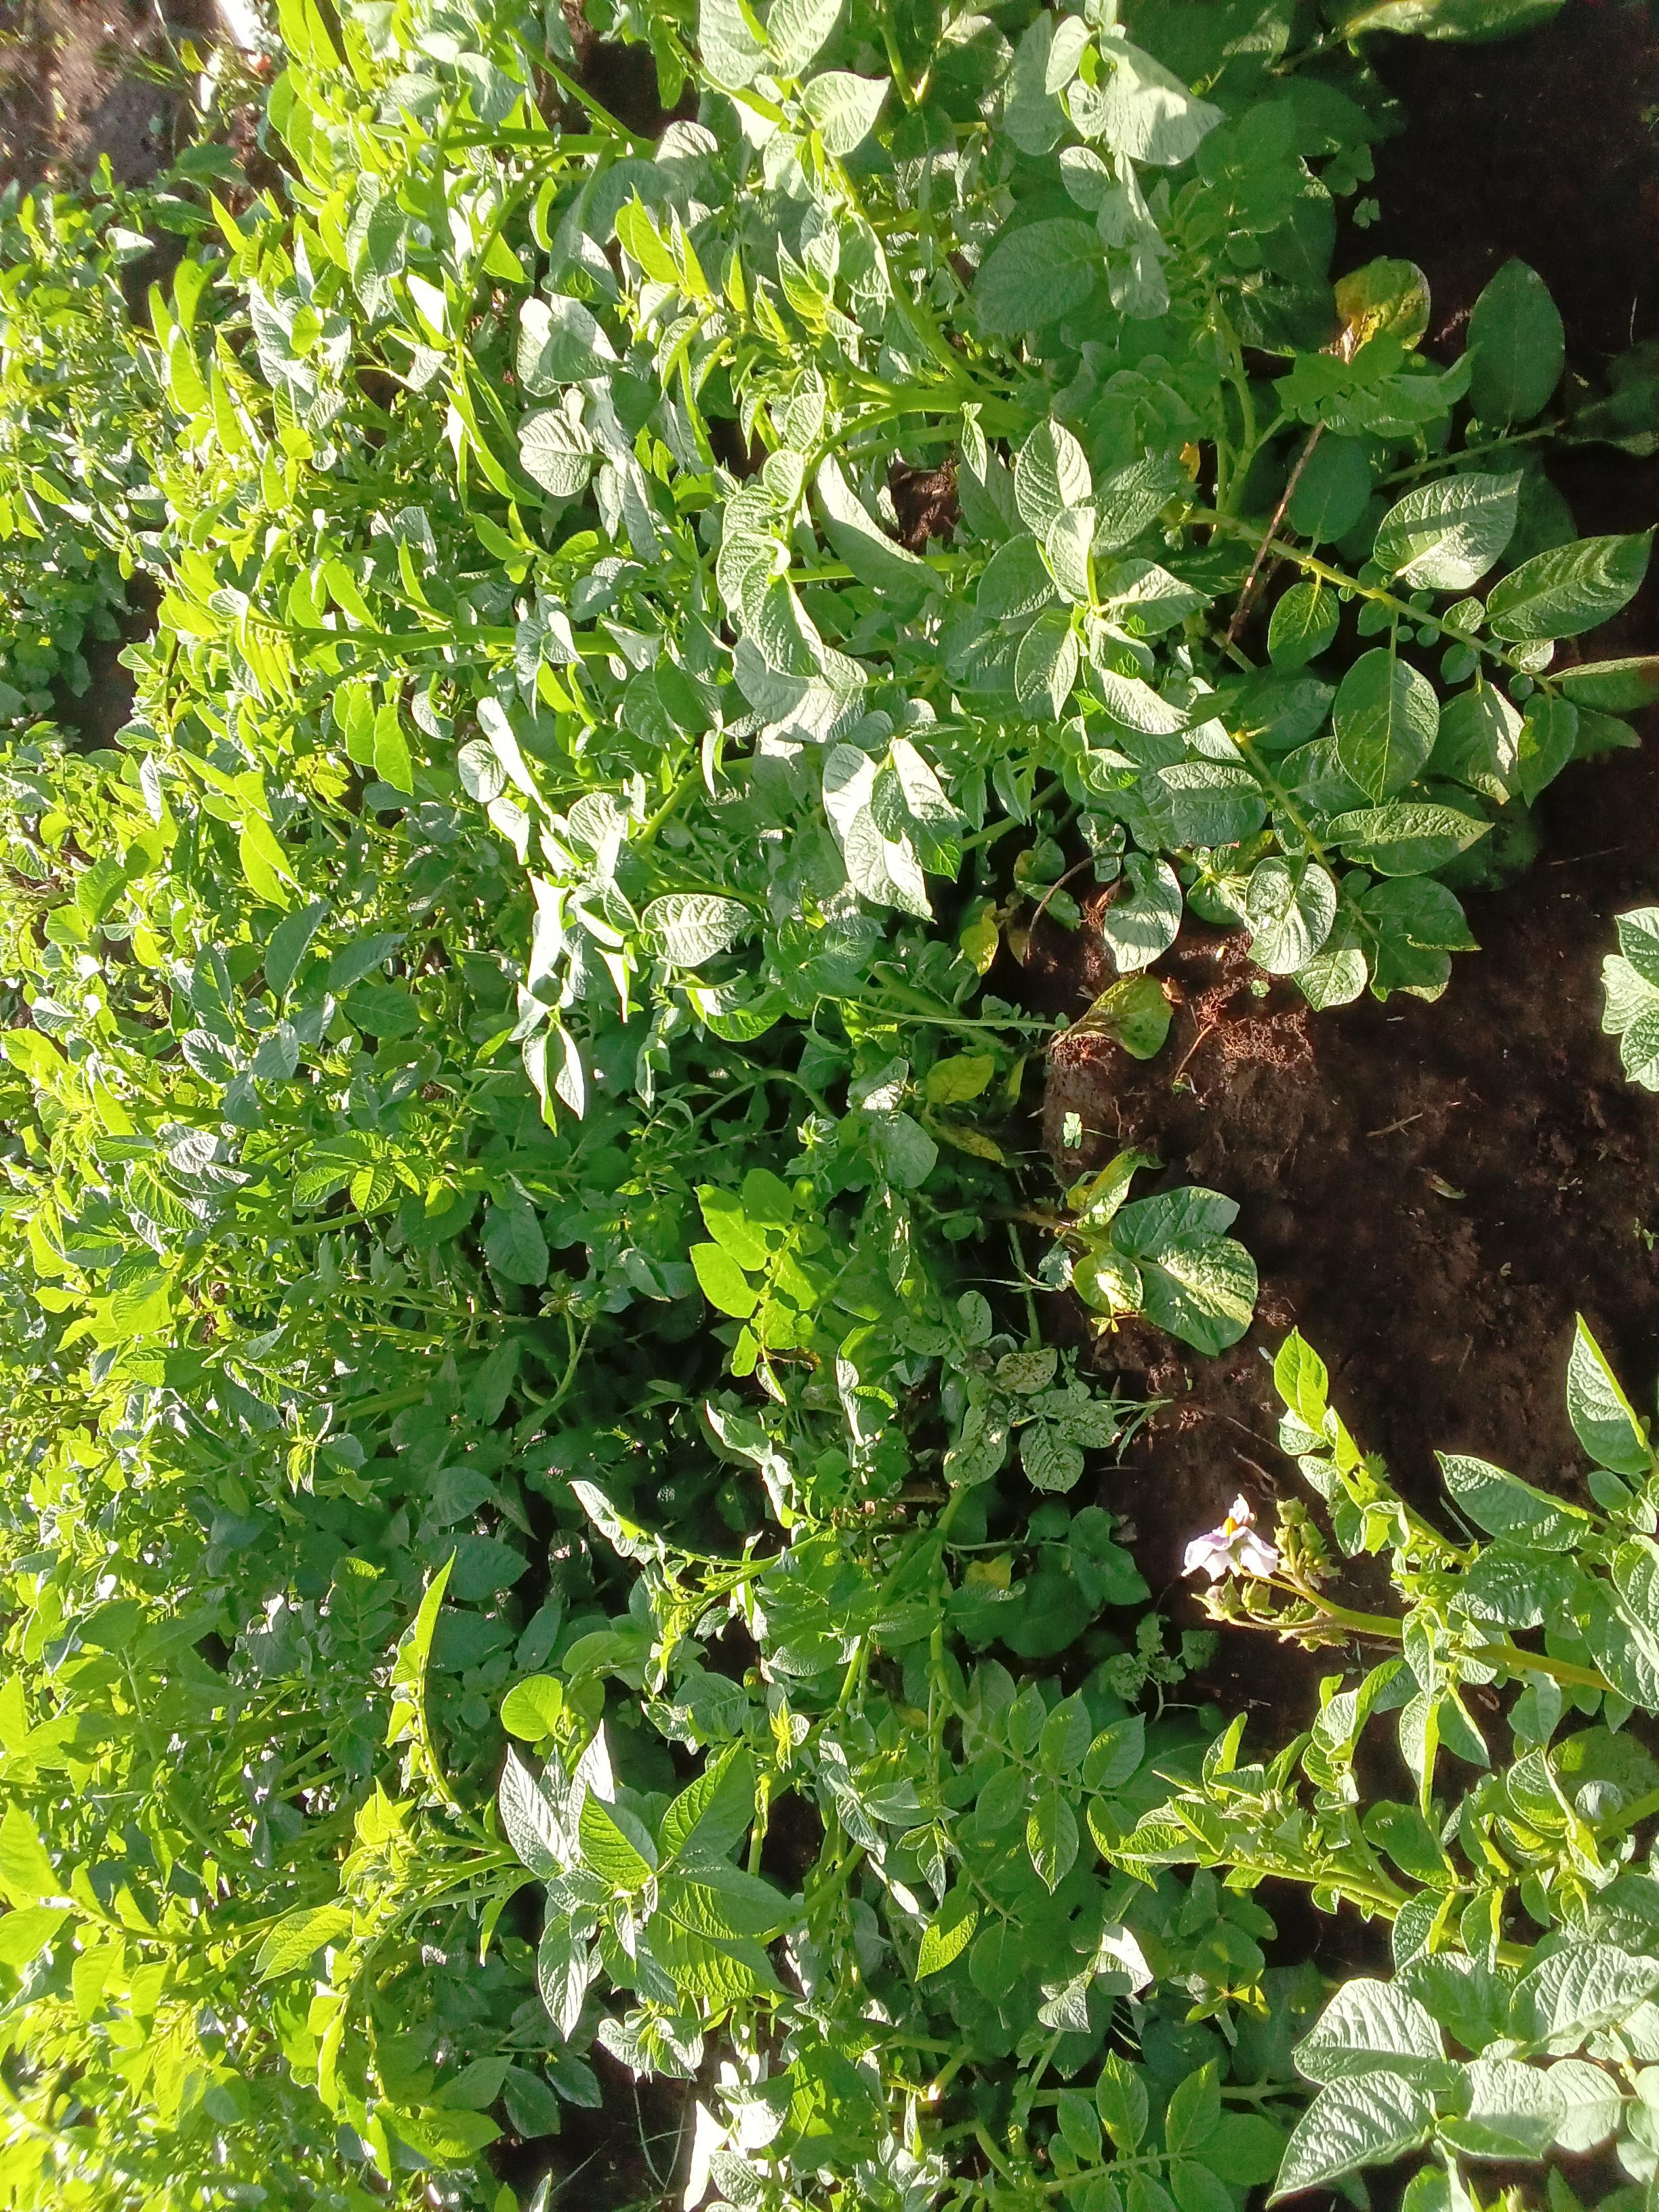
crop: potato
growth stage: vegetative
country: Kenya
